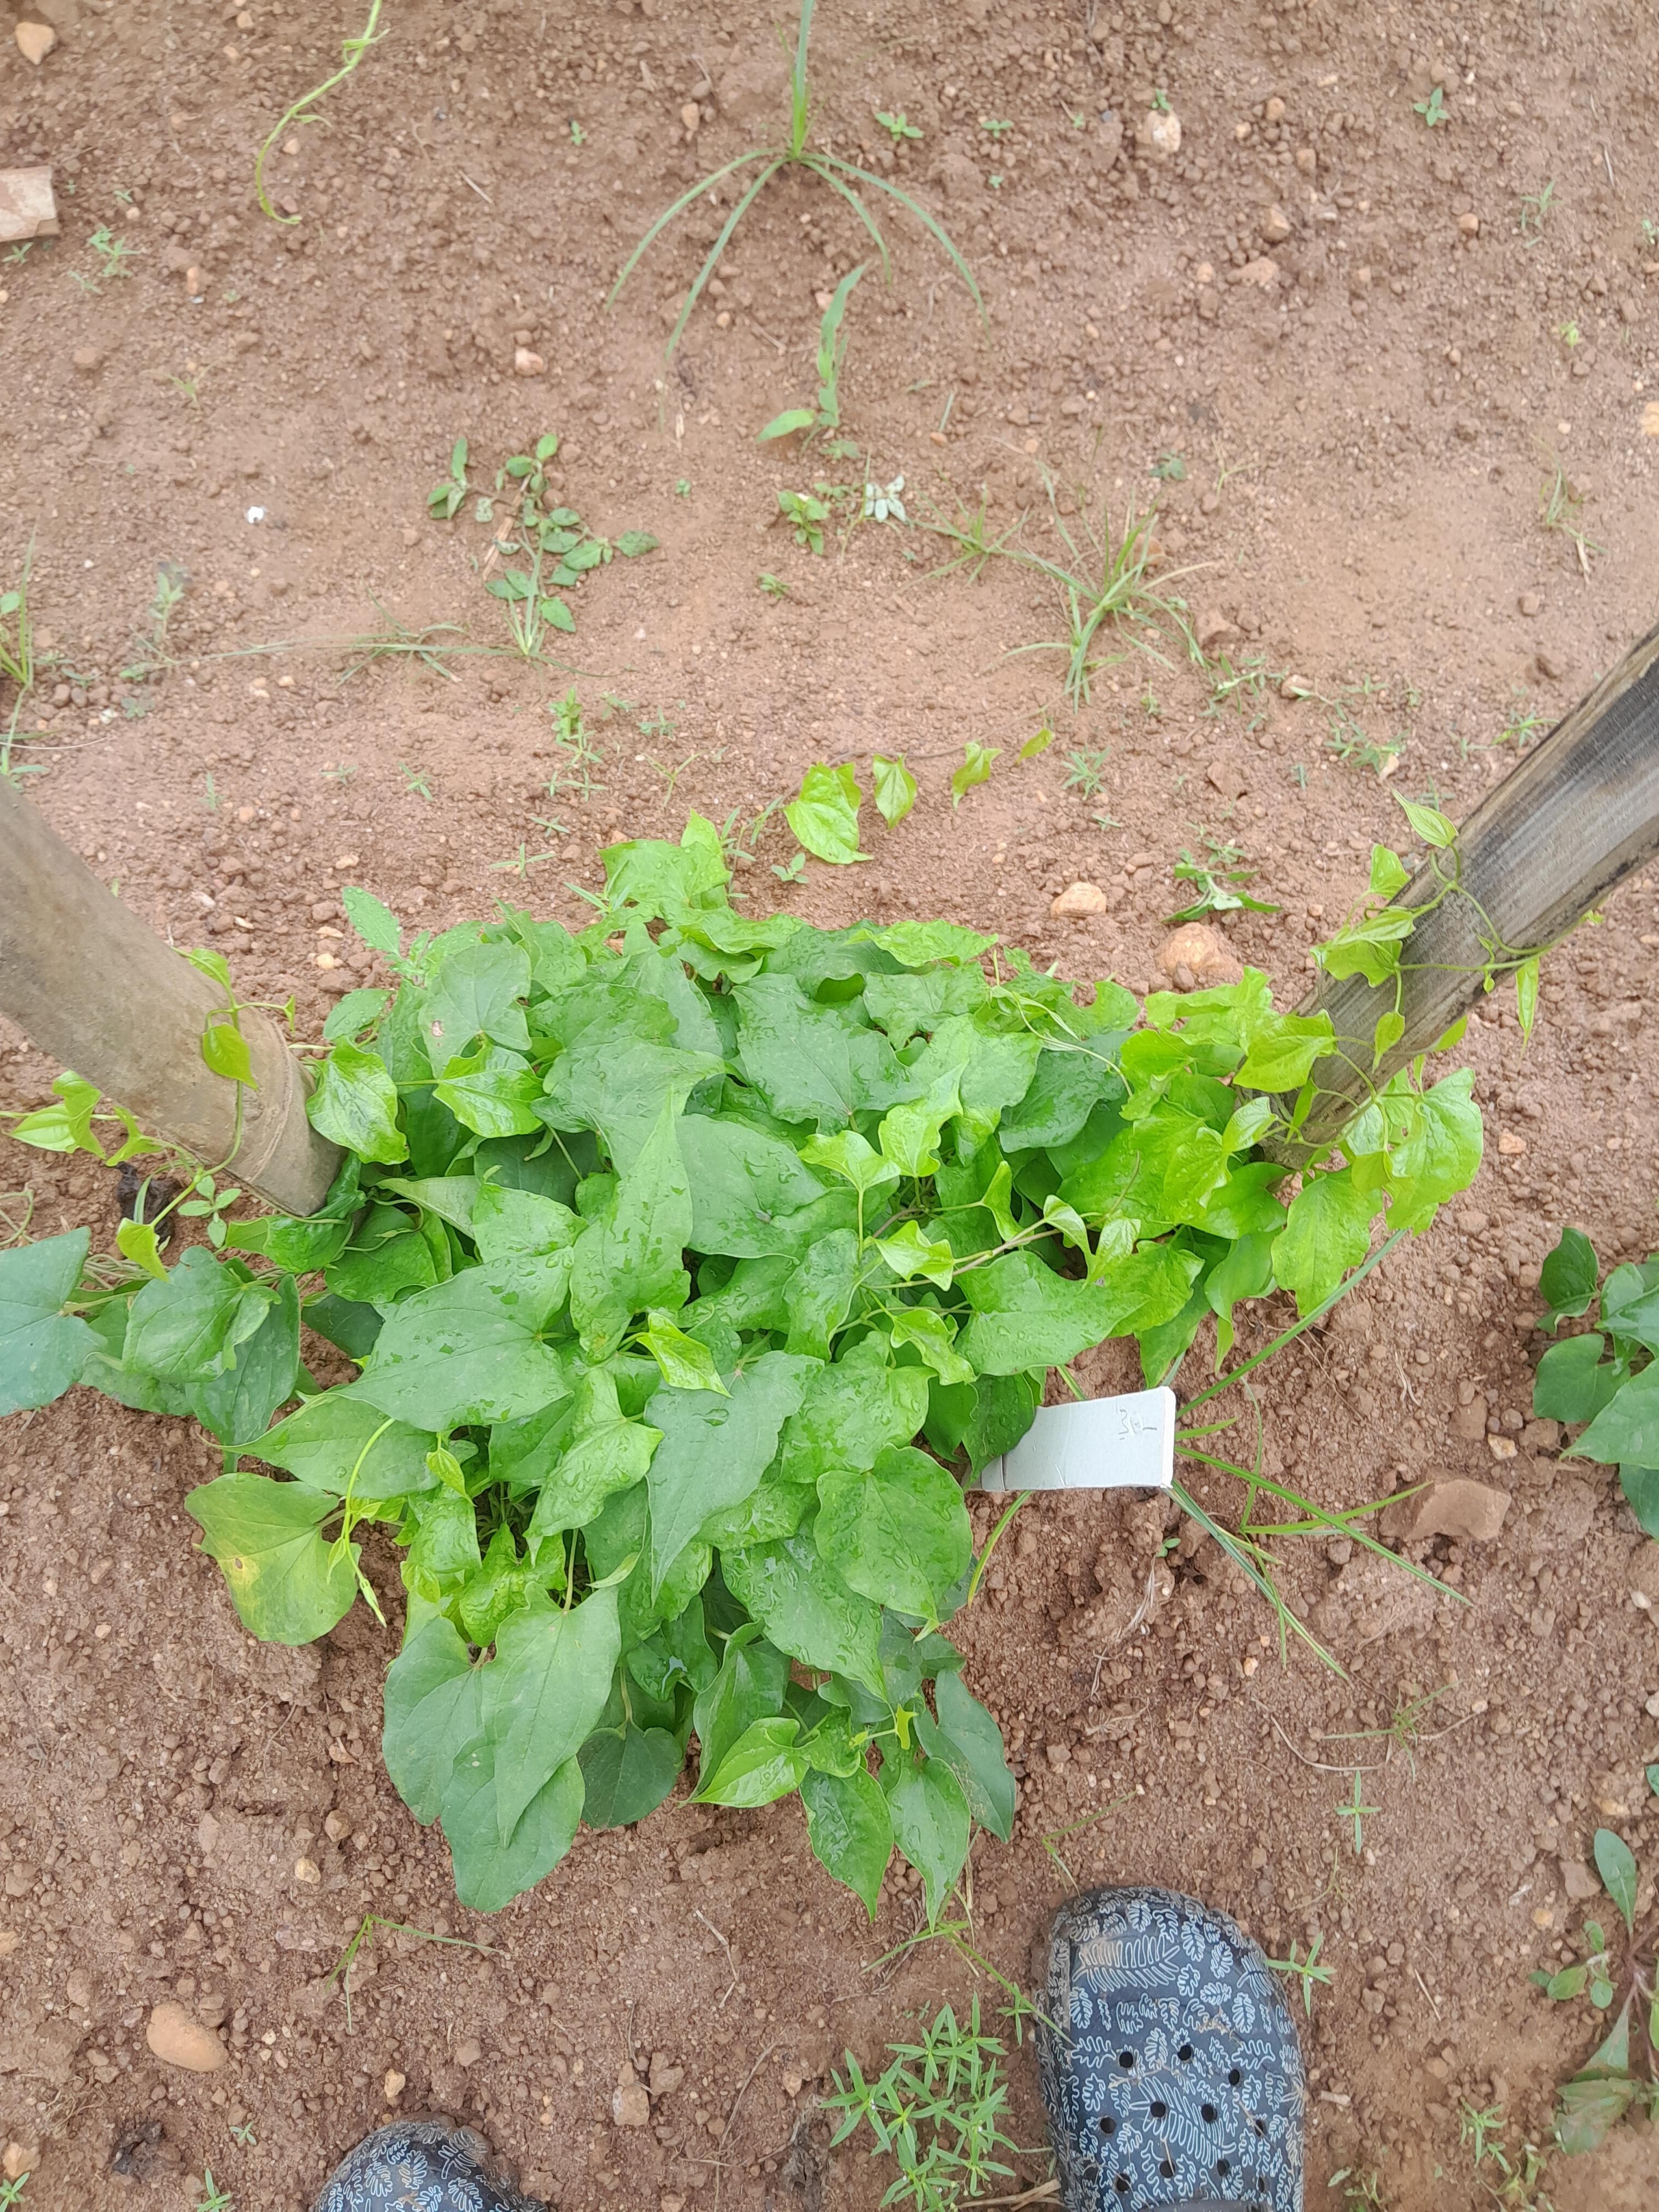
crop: yam
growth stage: vegetative
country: Nigeria
